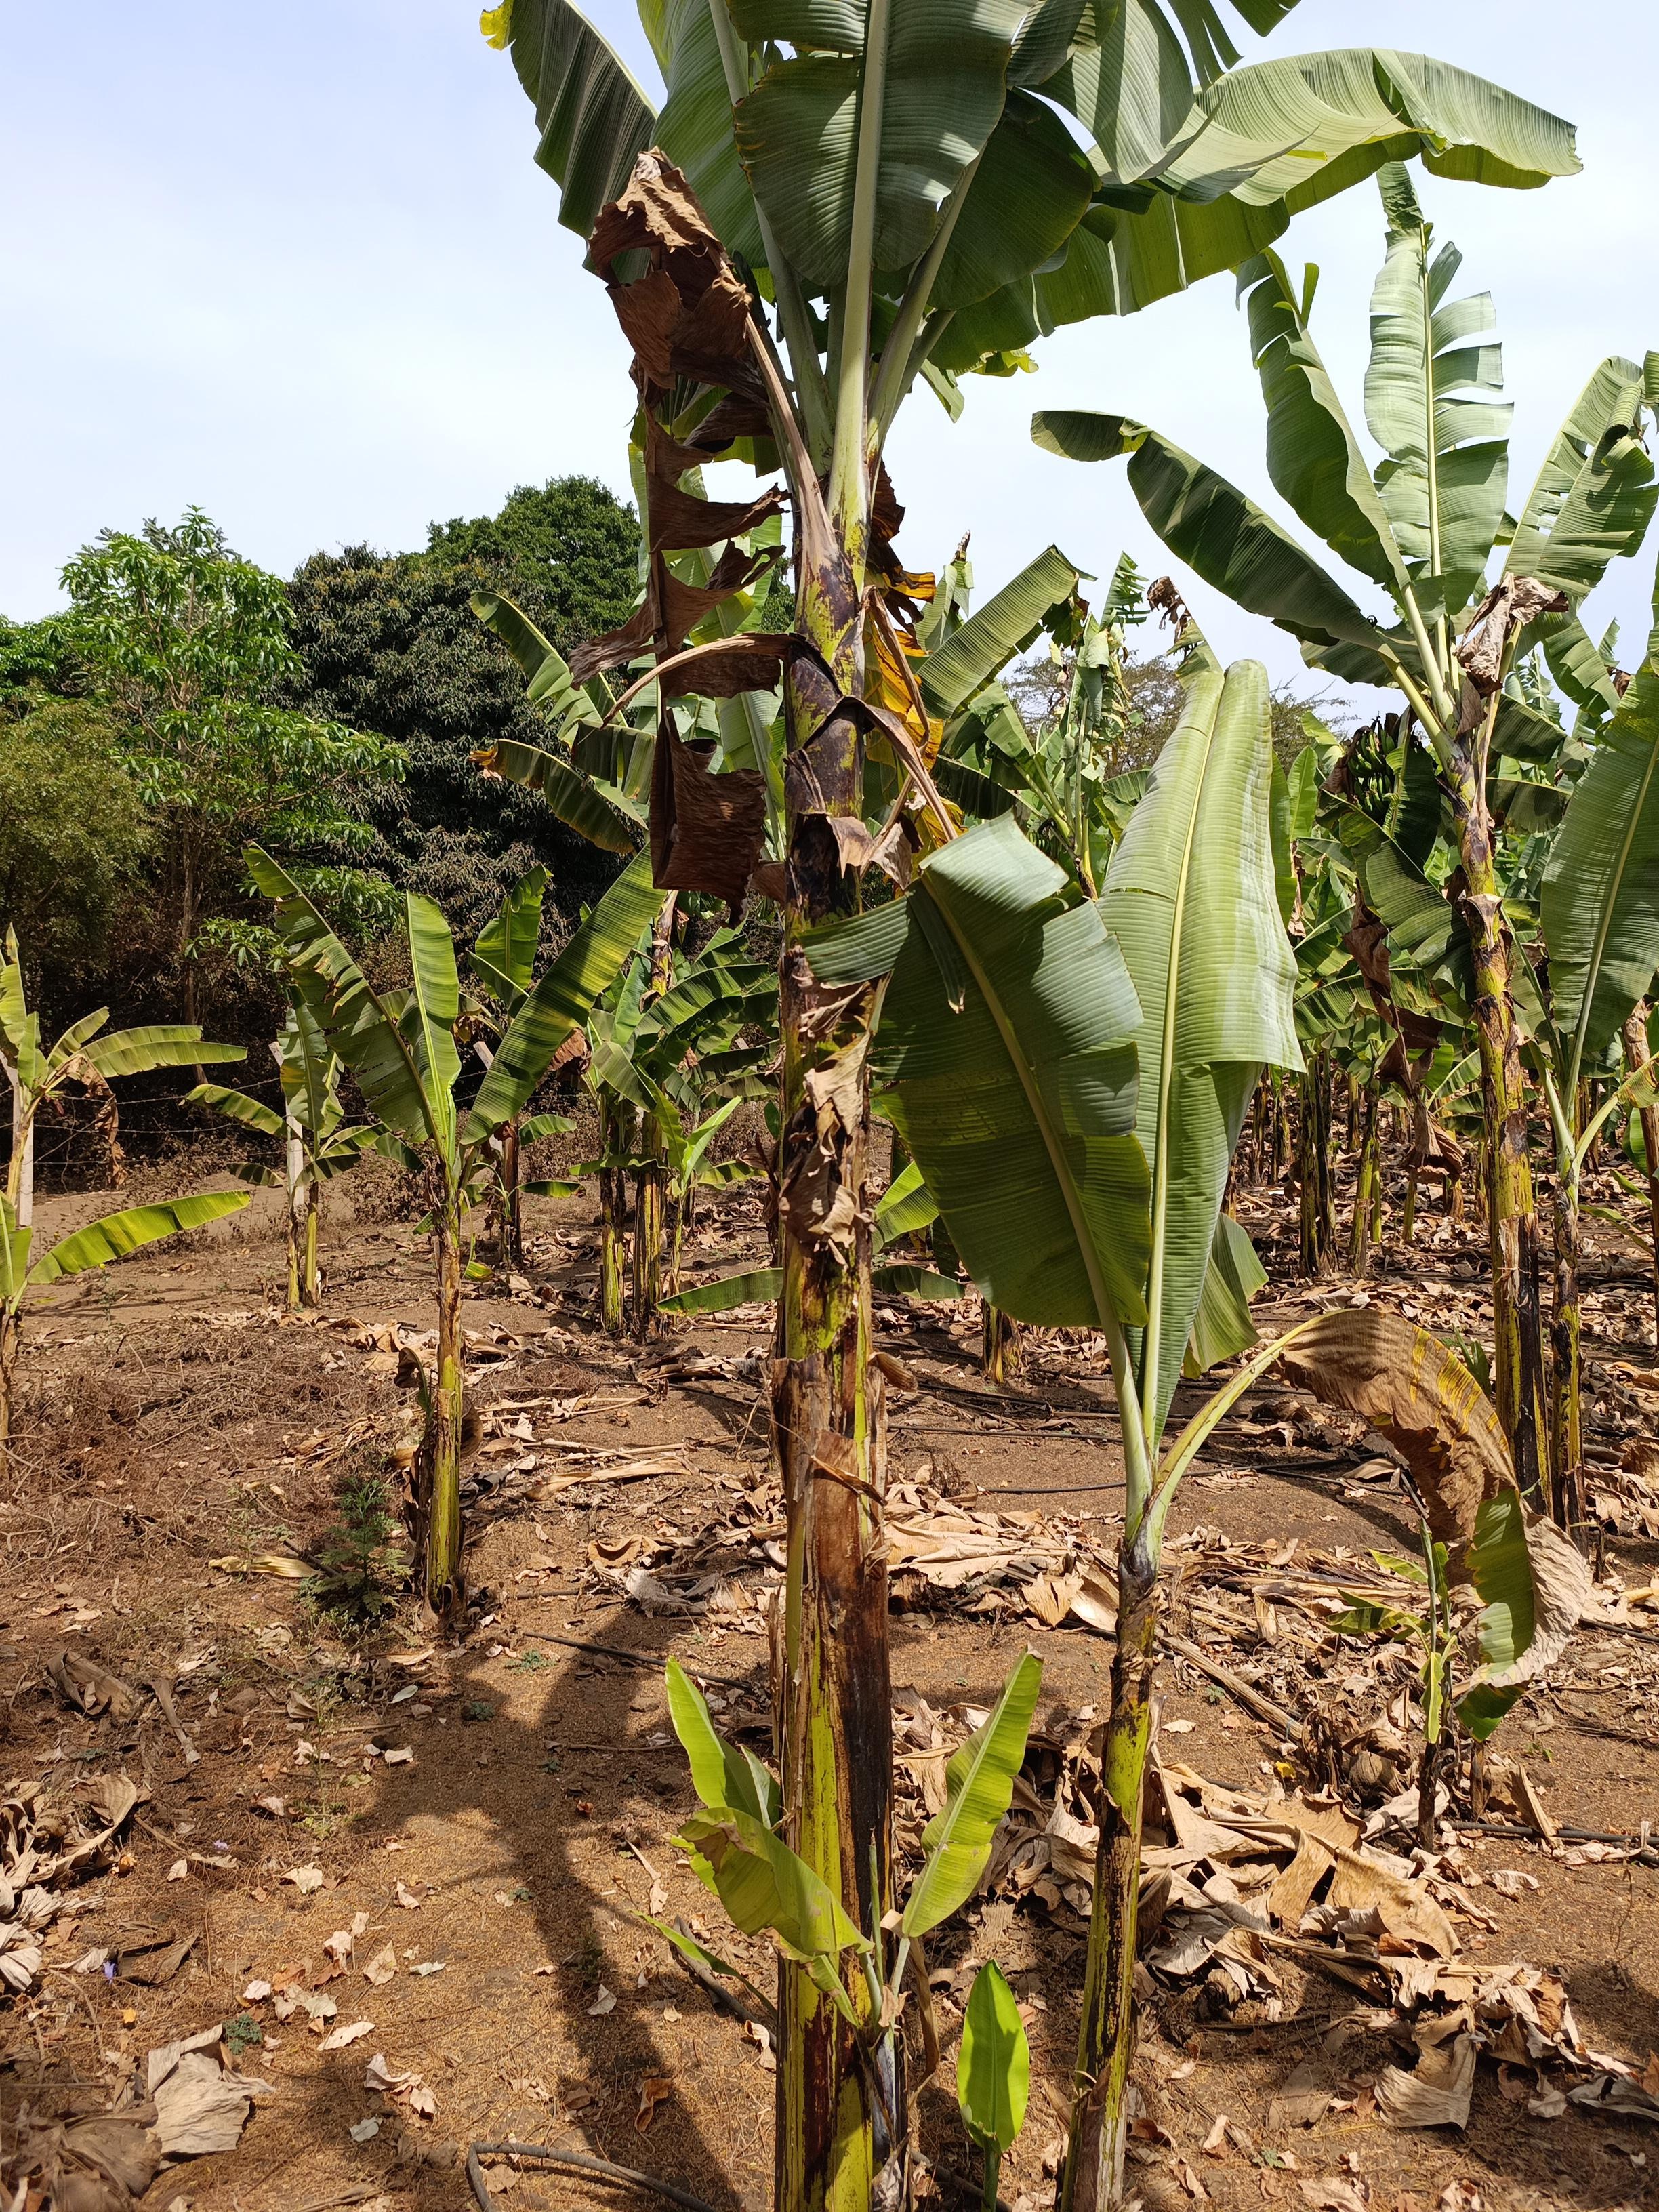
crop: banana
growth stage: vegetative
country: Tanzania
